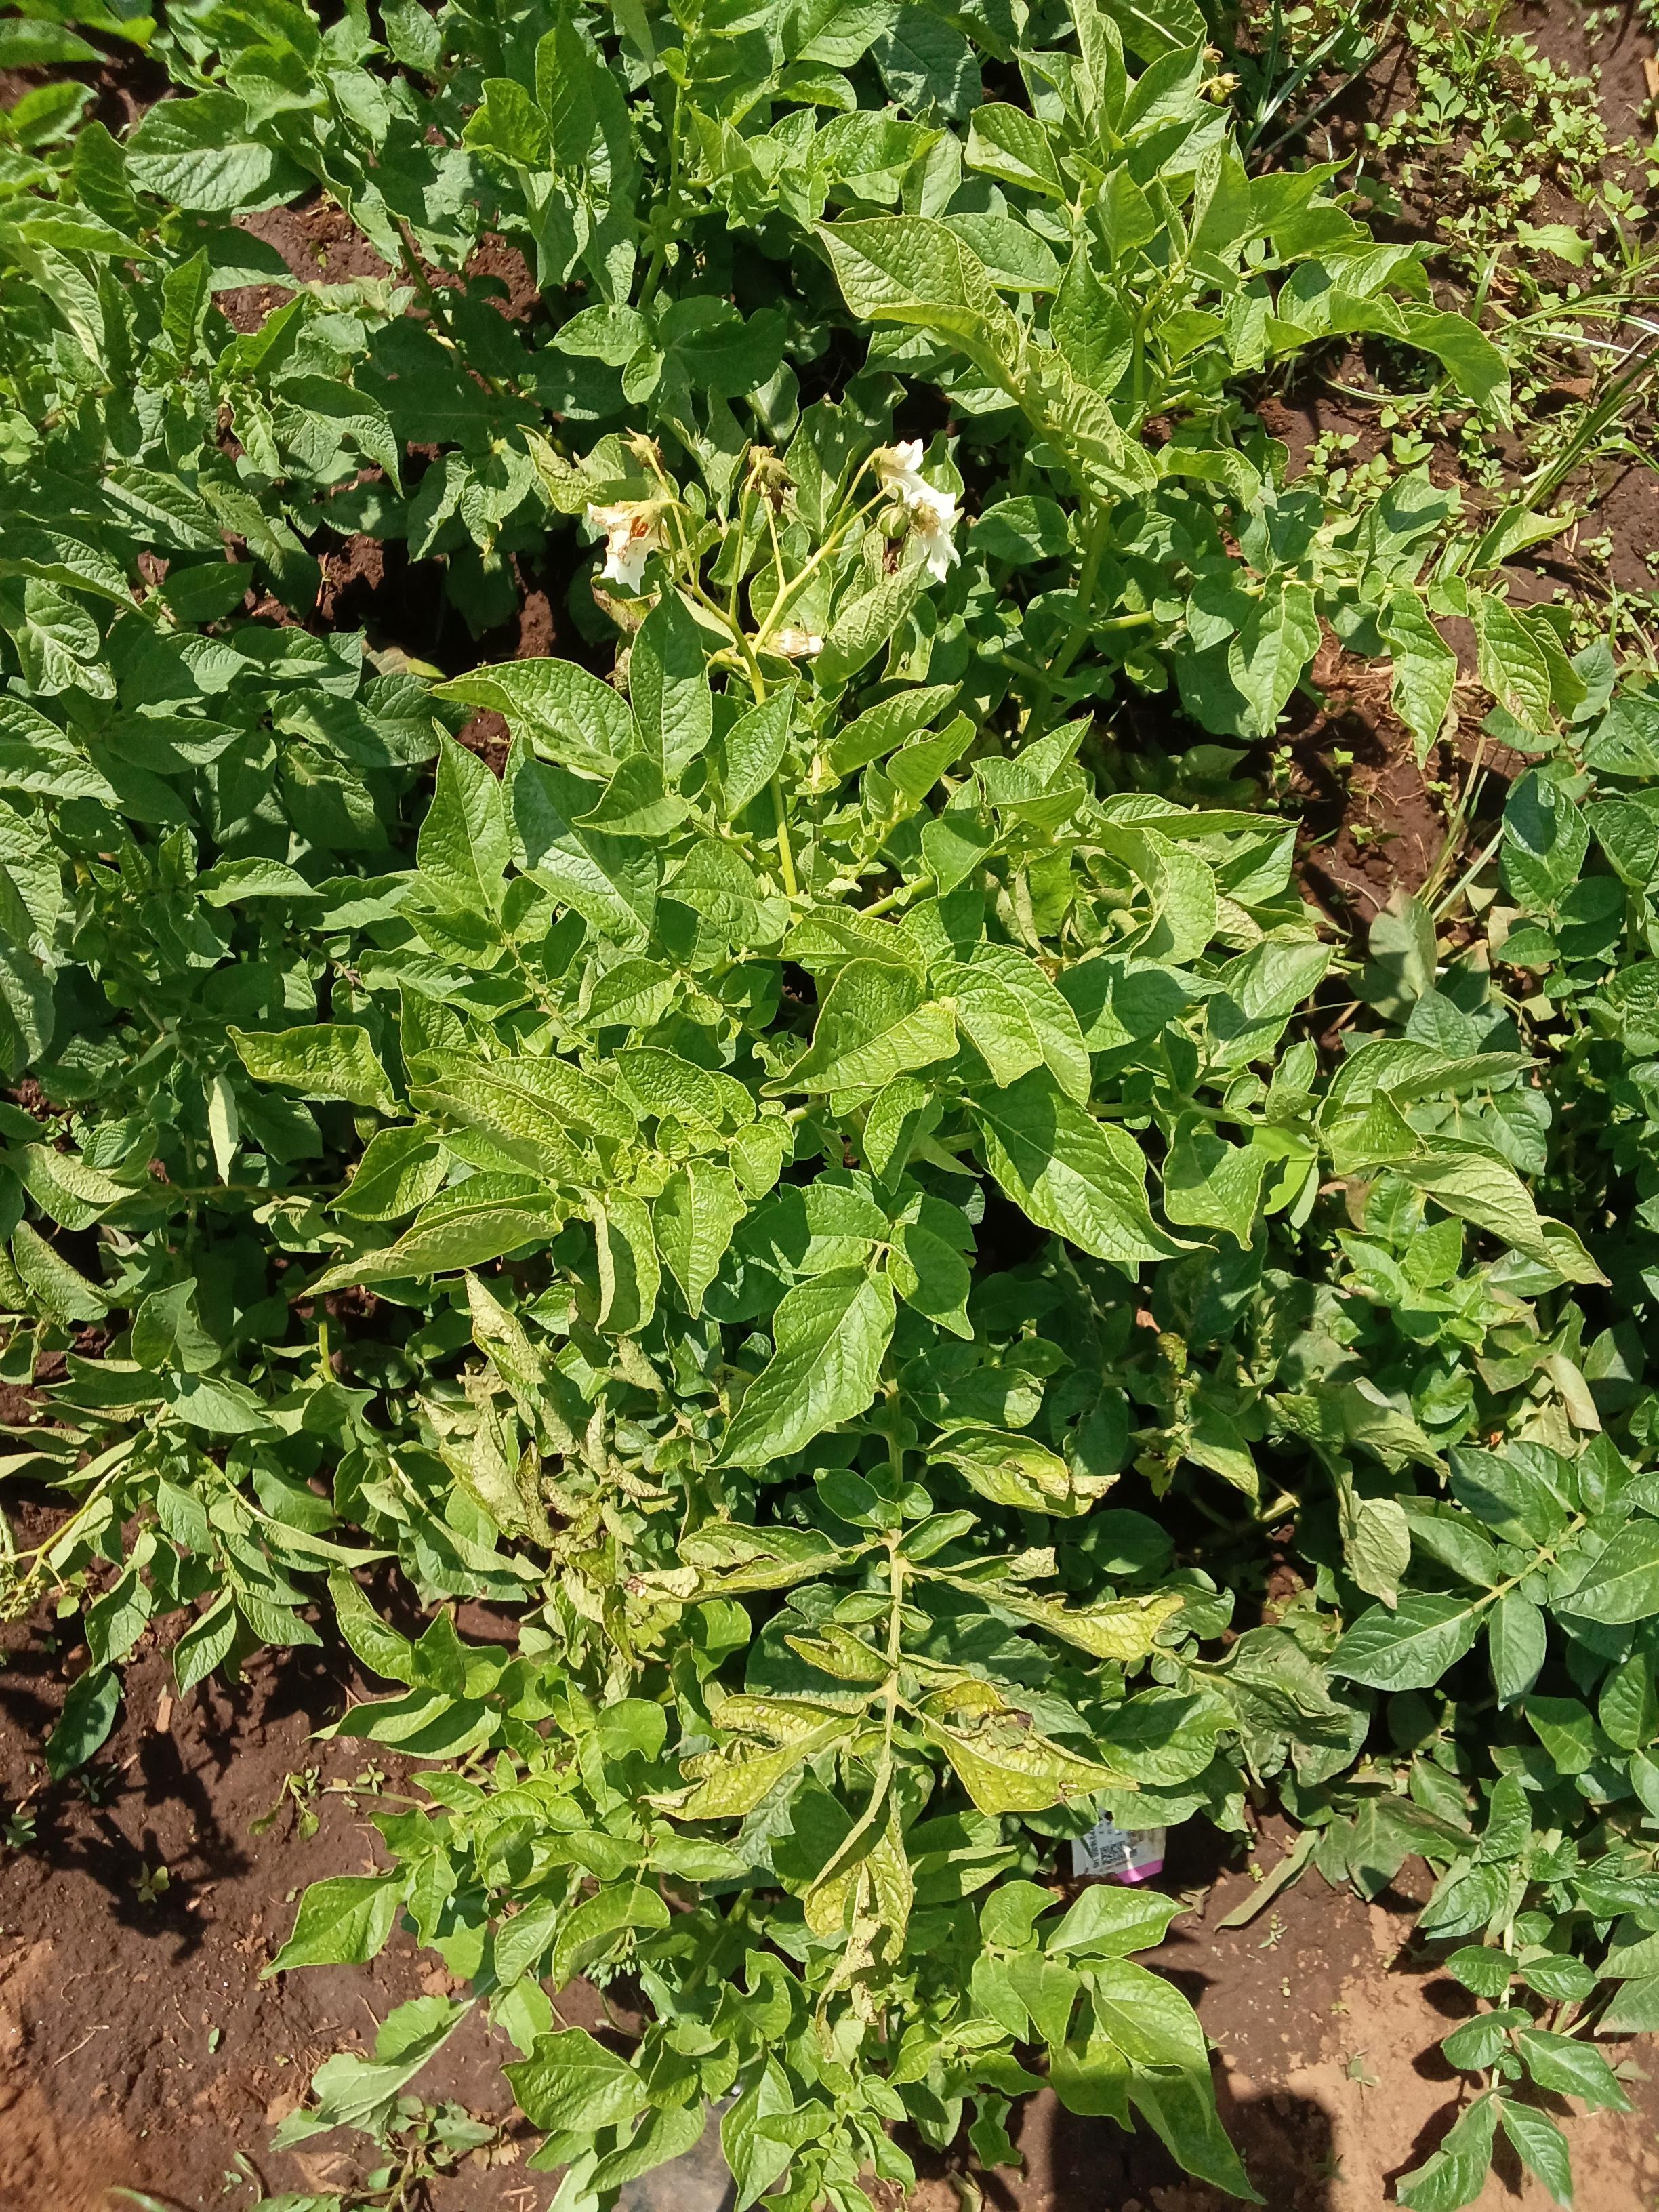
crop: potato
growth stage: flowering
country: Kenya
